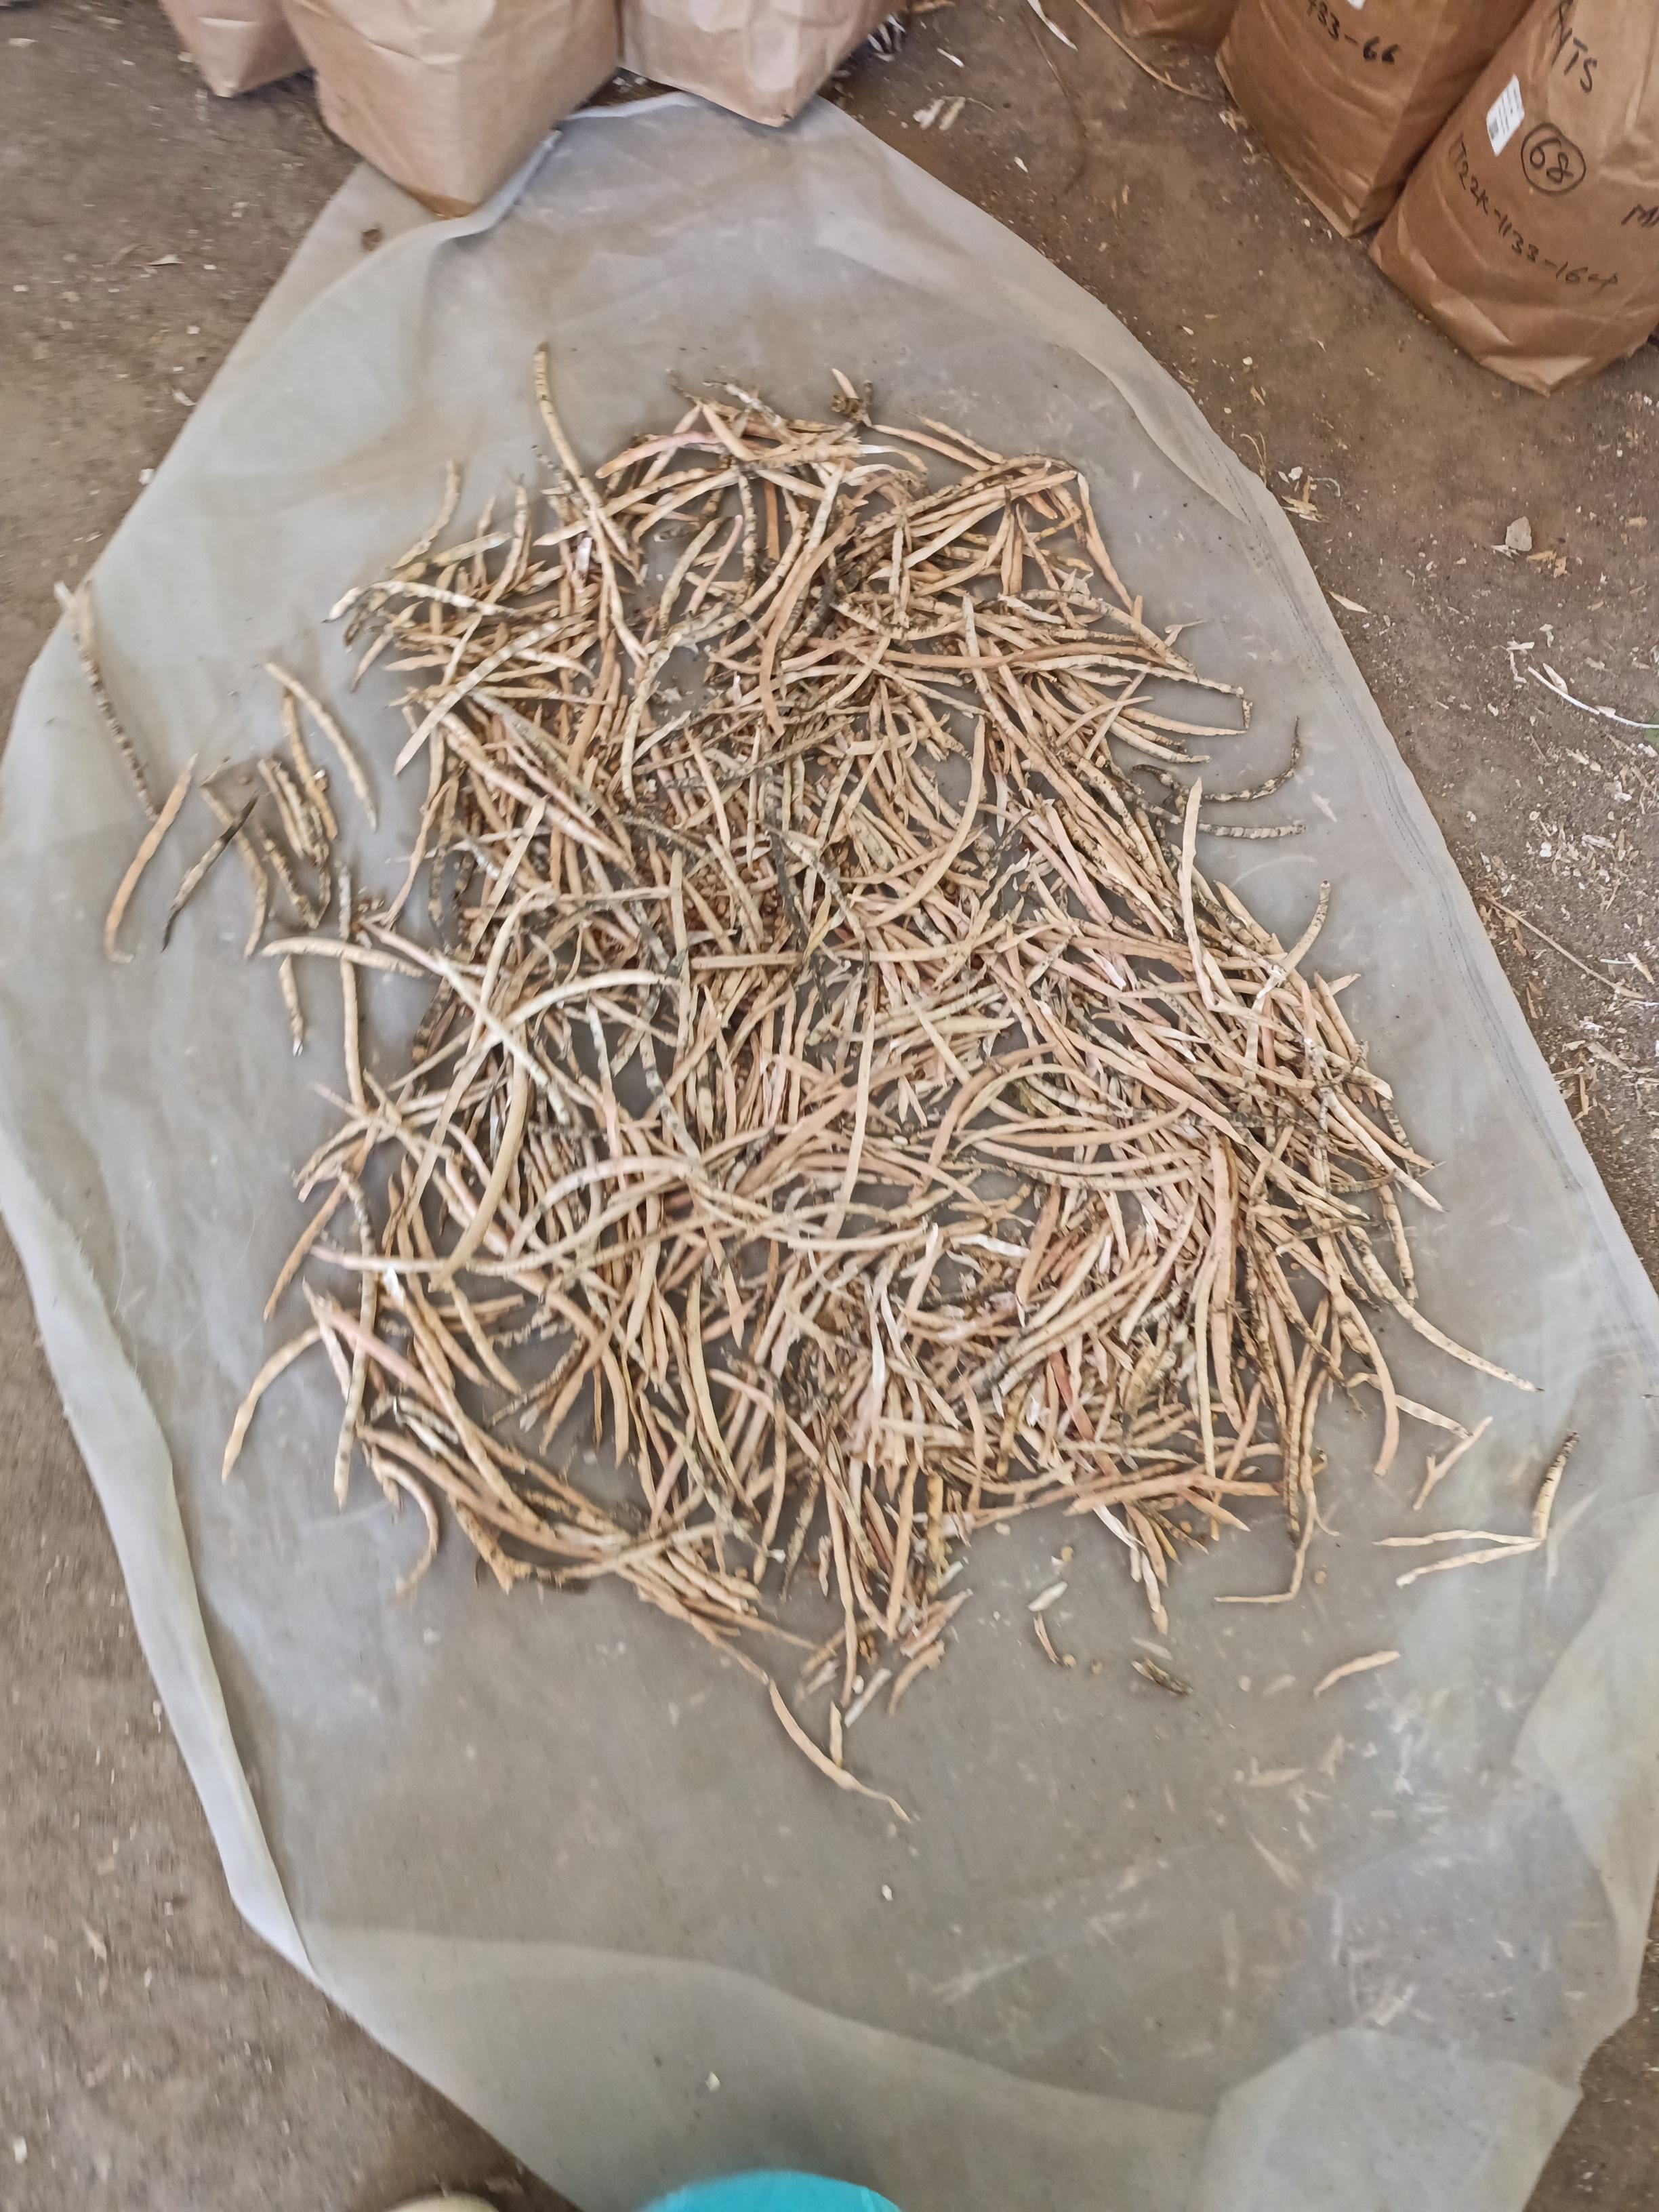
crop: cowpea
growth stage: harvest
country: Nigeria
